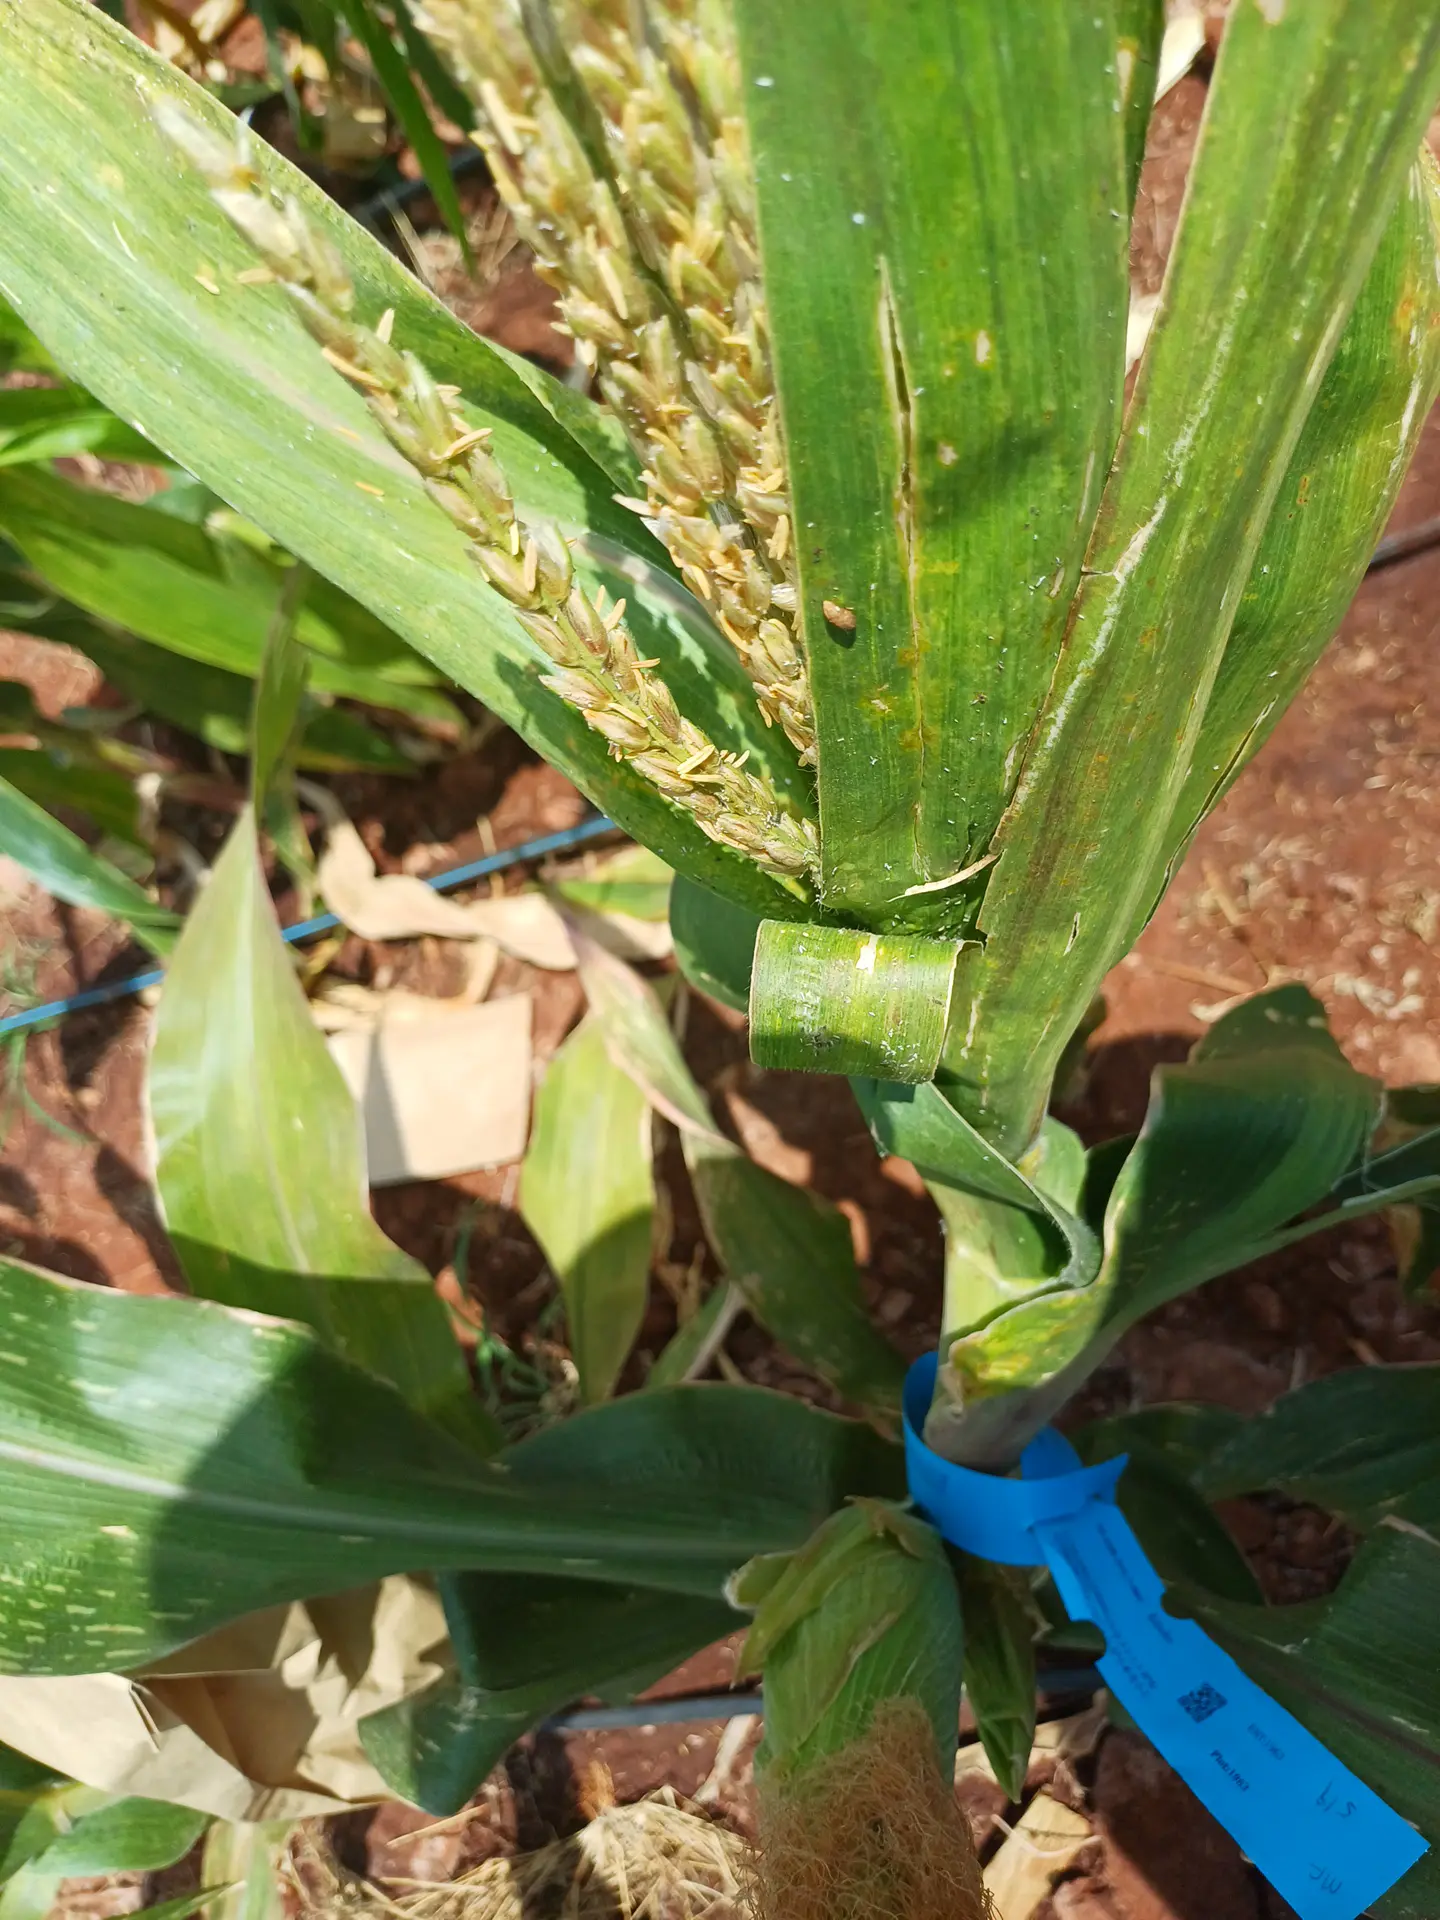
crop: maize
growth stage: flowering
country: Kenya
